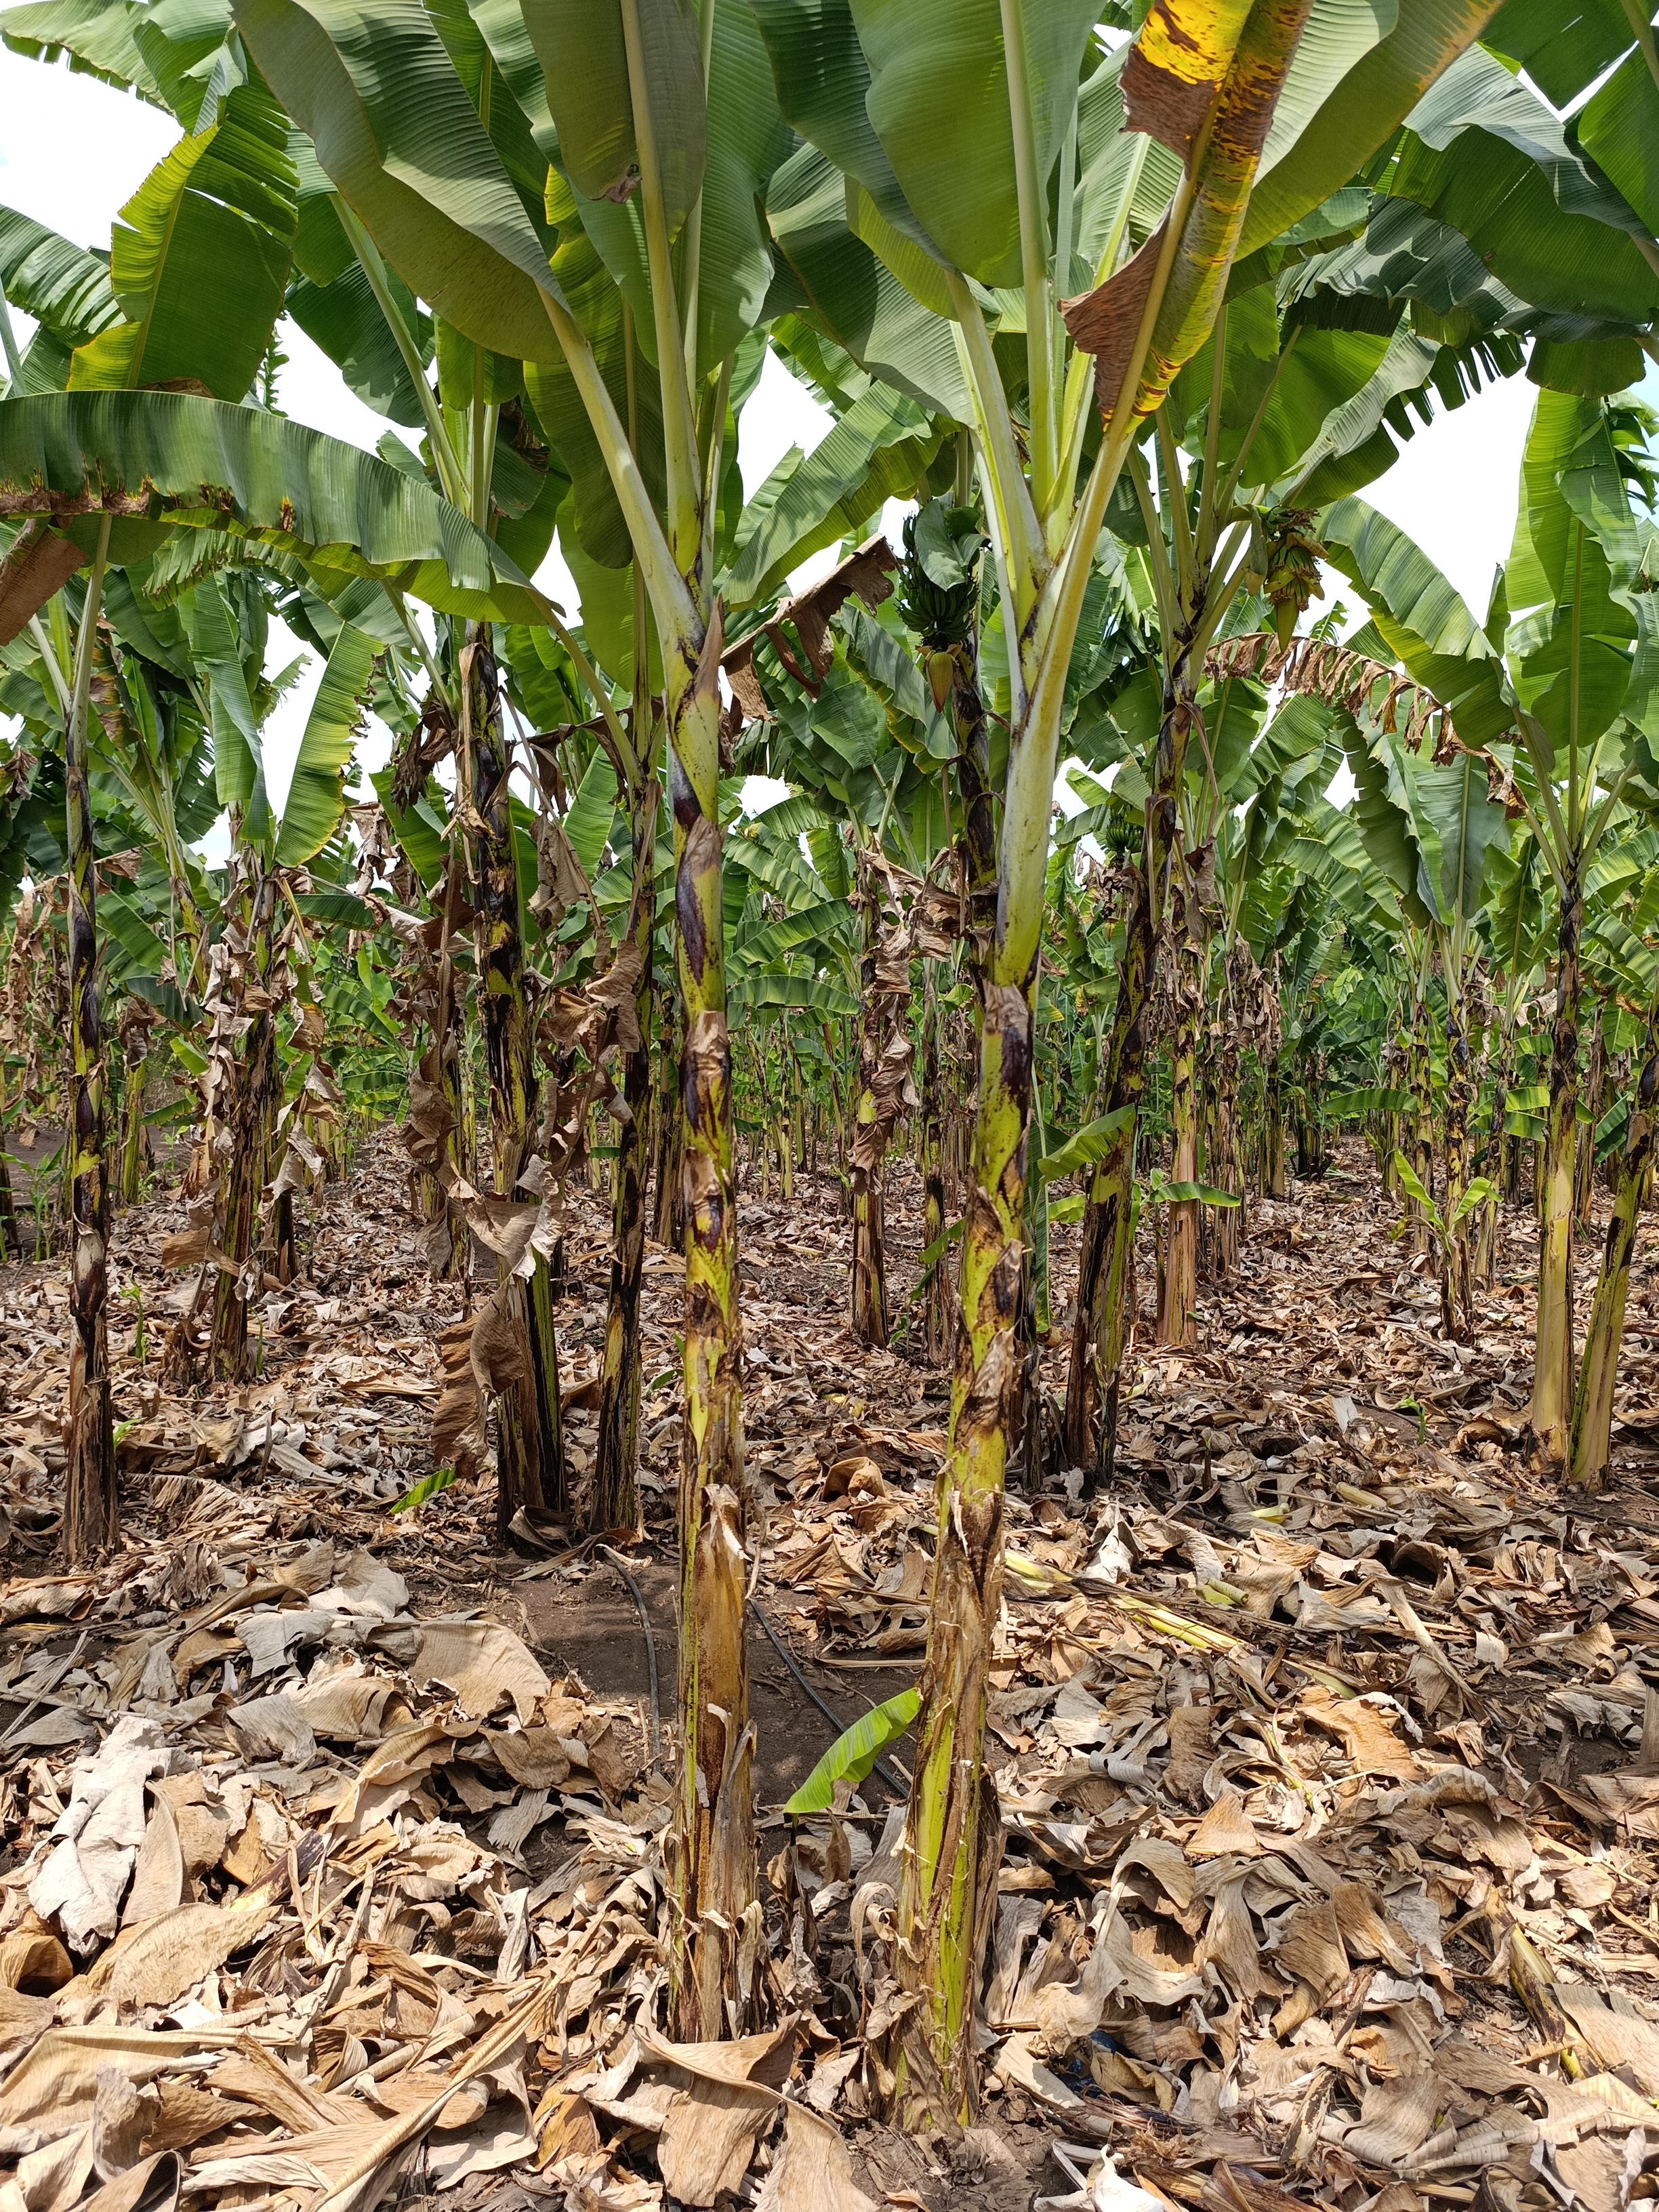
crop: banana
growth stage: vegetative
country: Tanzania
